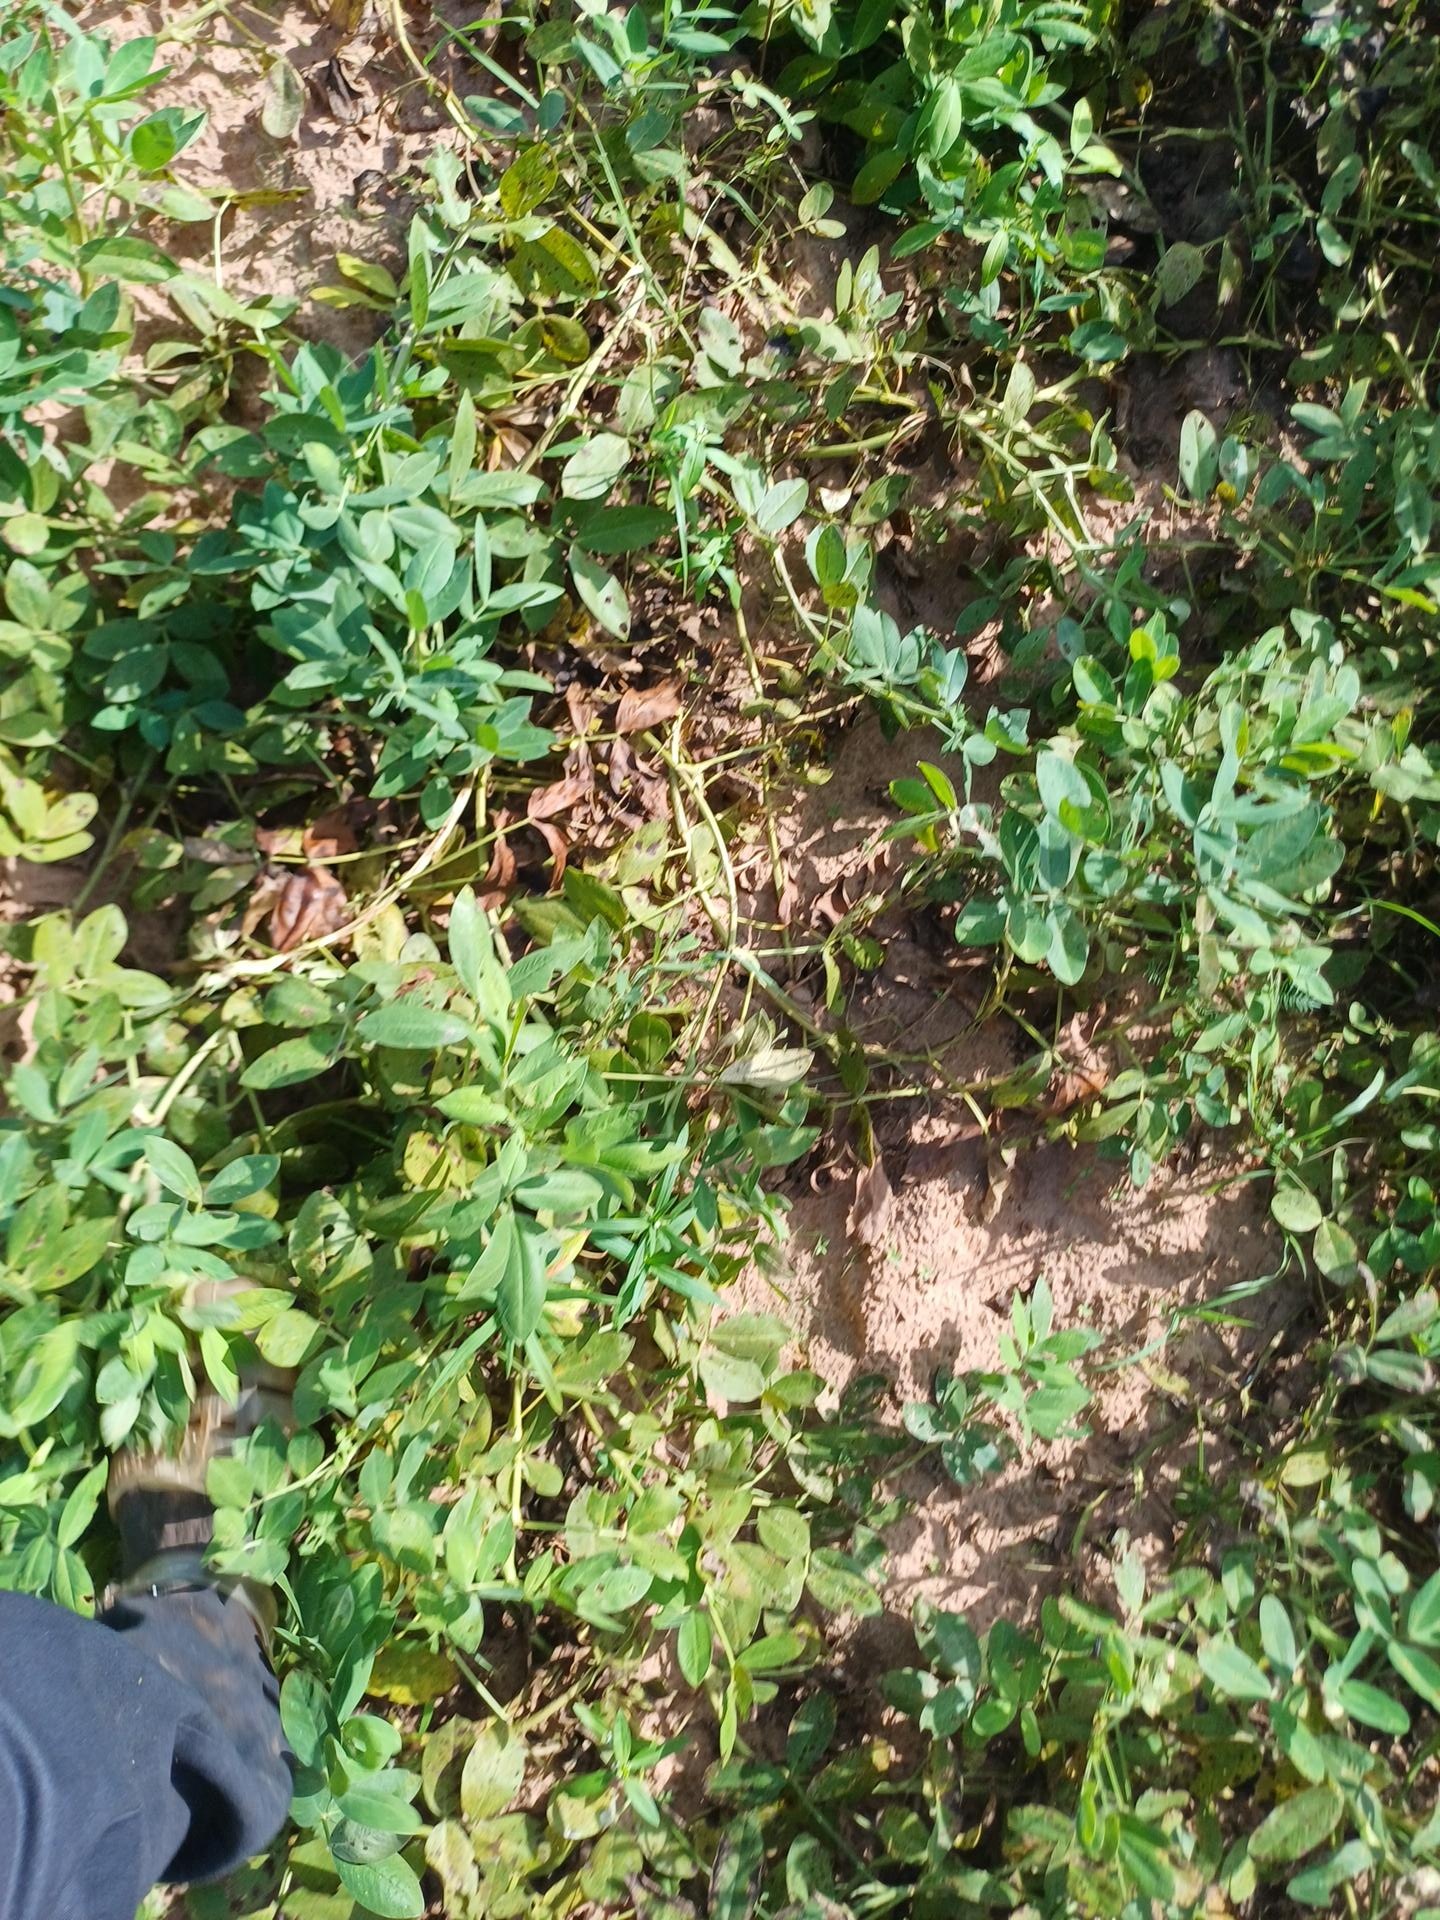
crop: groundnut
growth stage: flowering
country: Senegal
